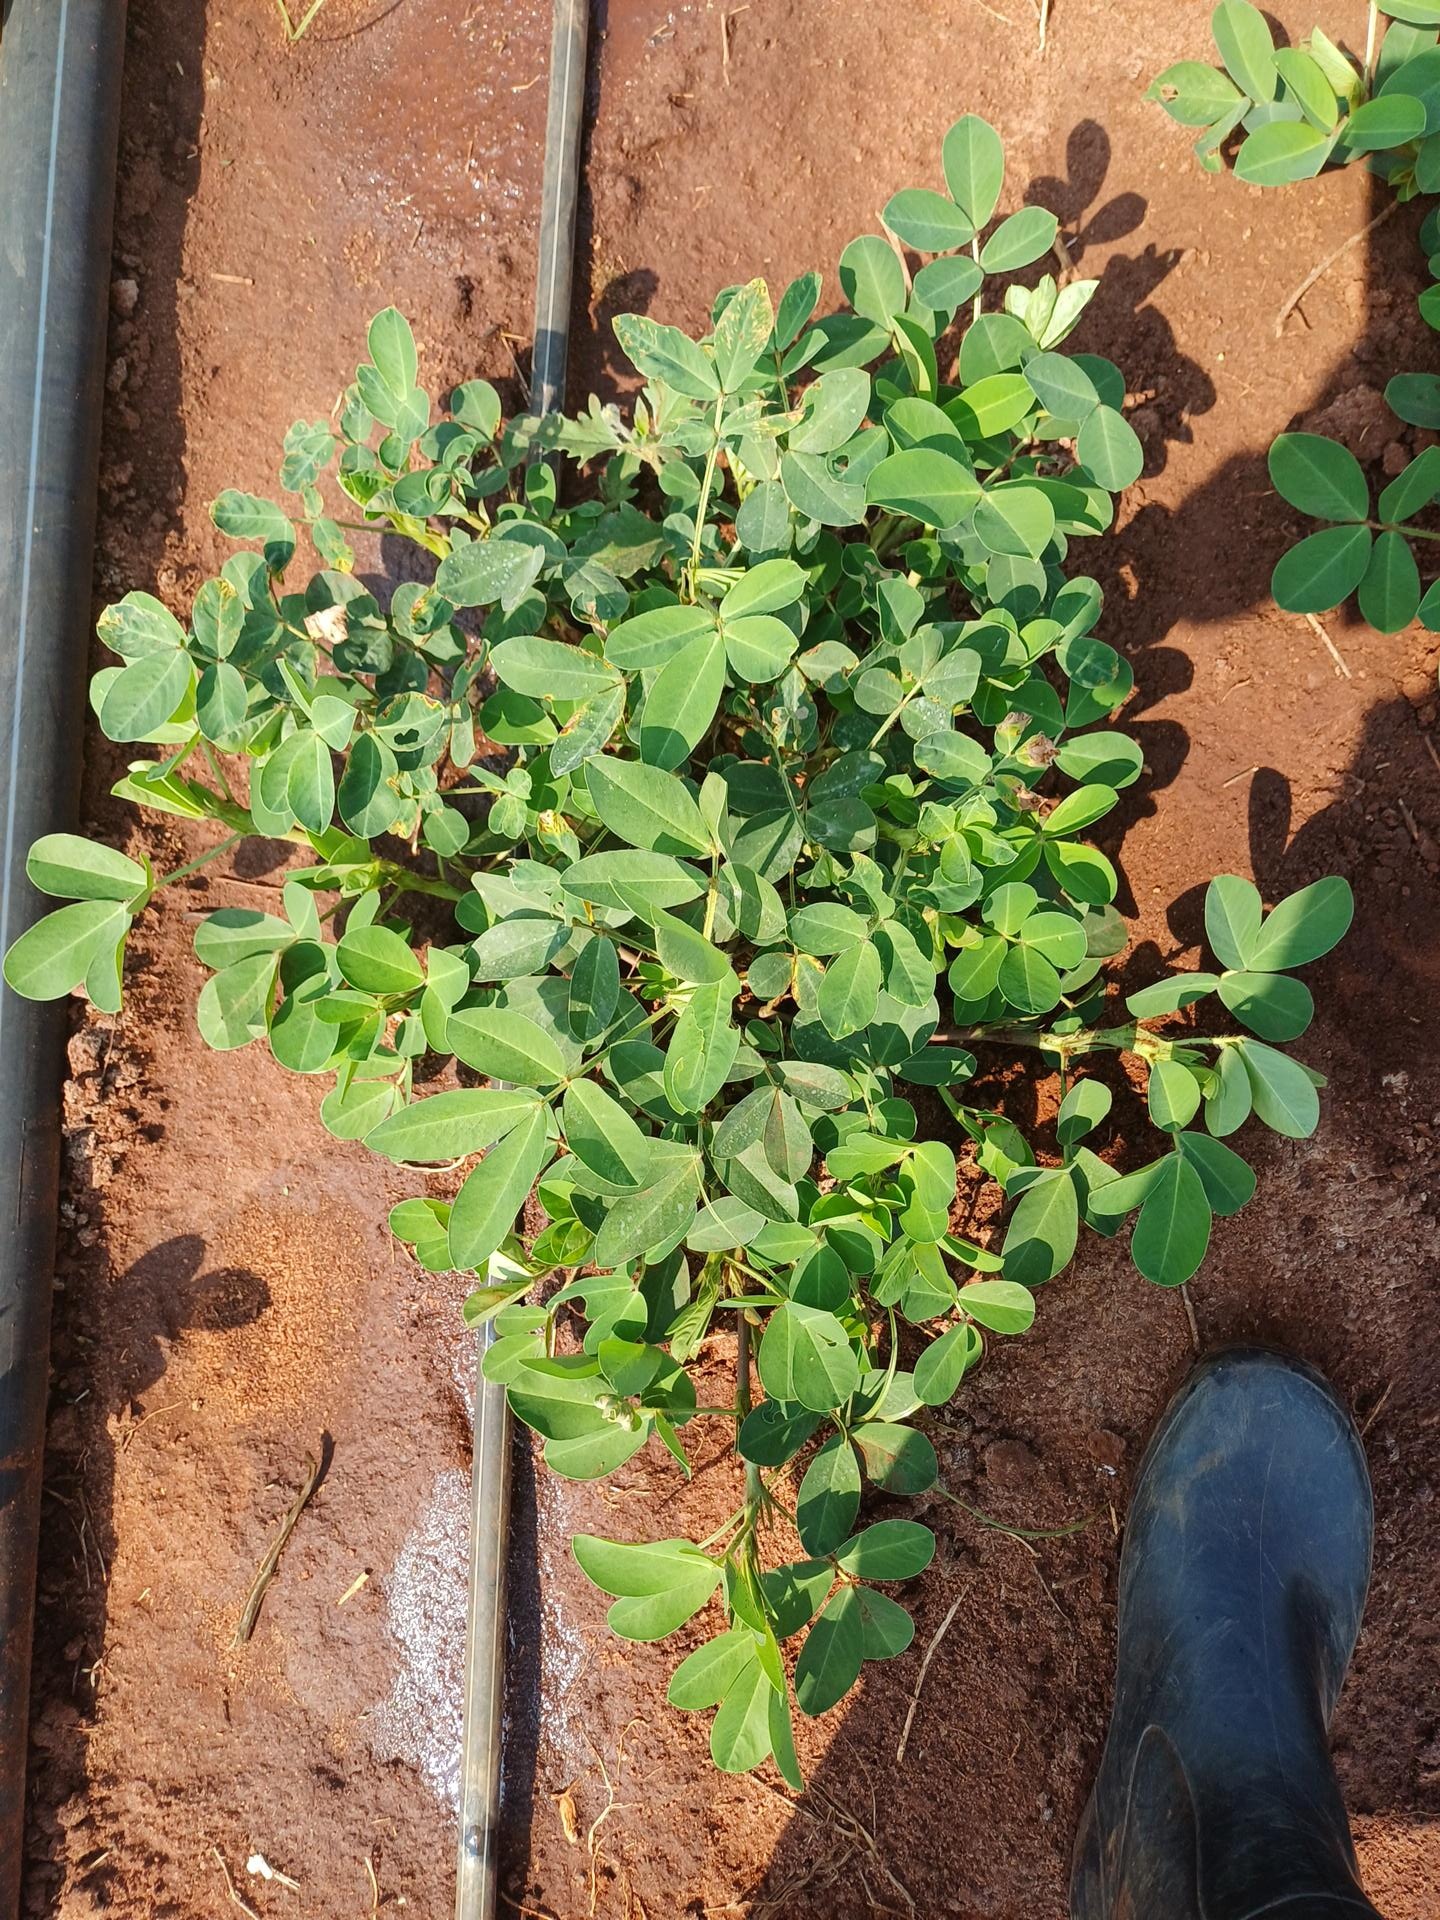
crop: groundnut
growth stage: flowering
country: Kenya
